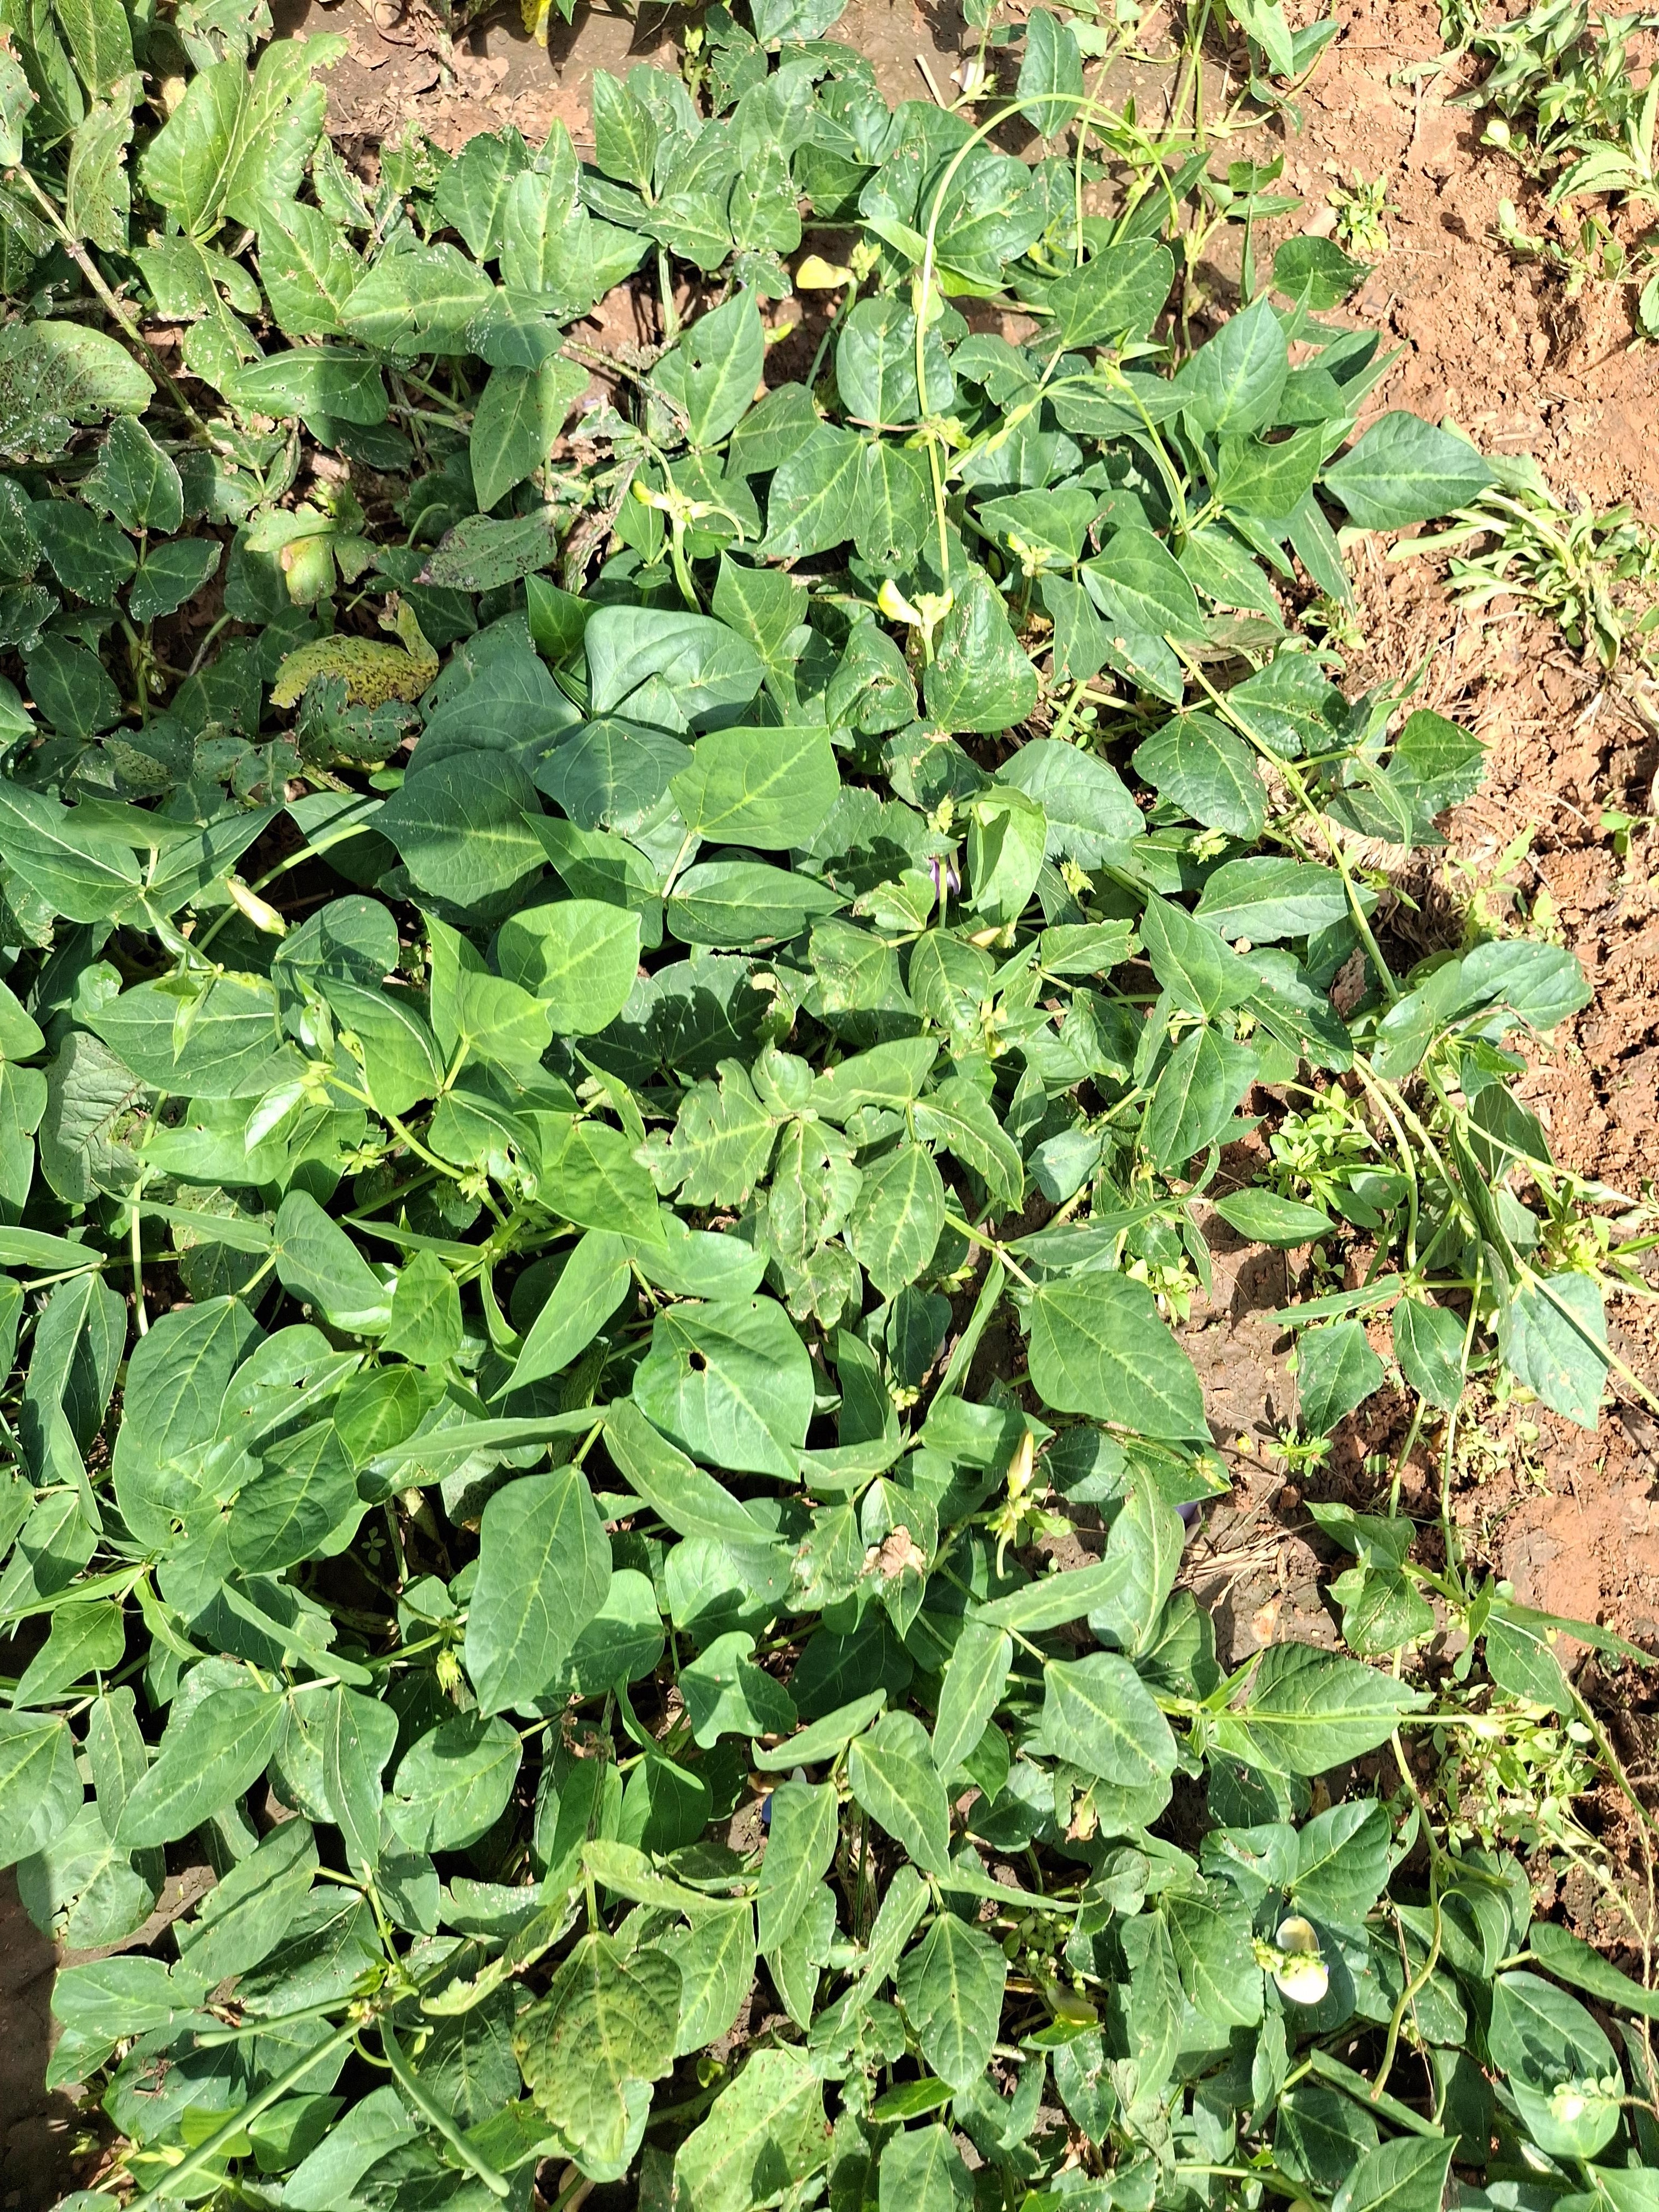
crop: cowpea
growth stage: flowering
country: Nigeria
